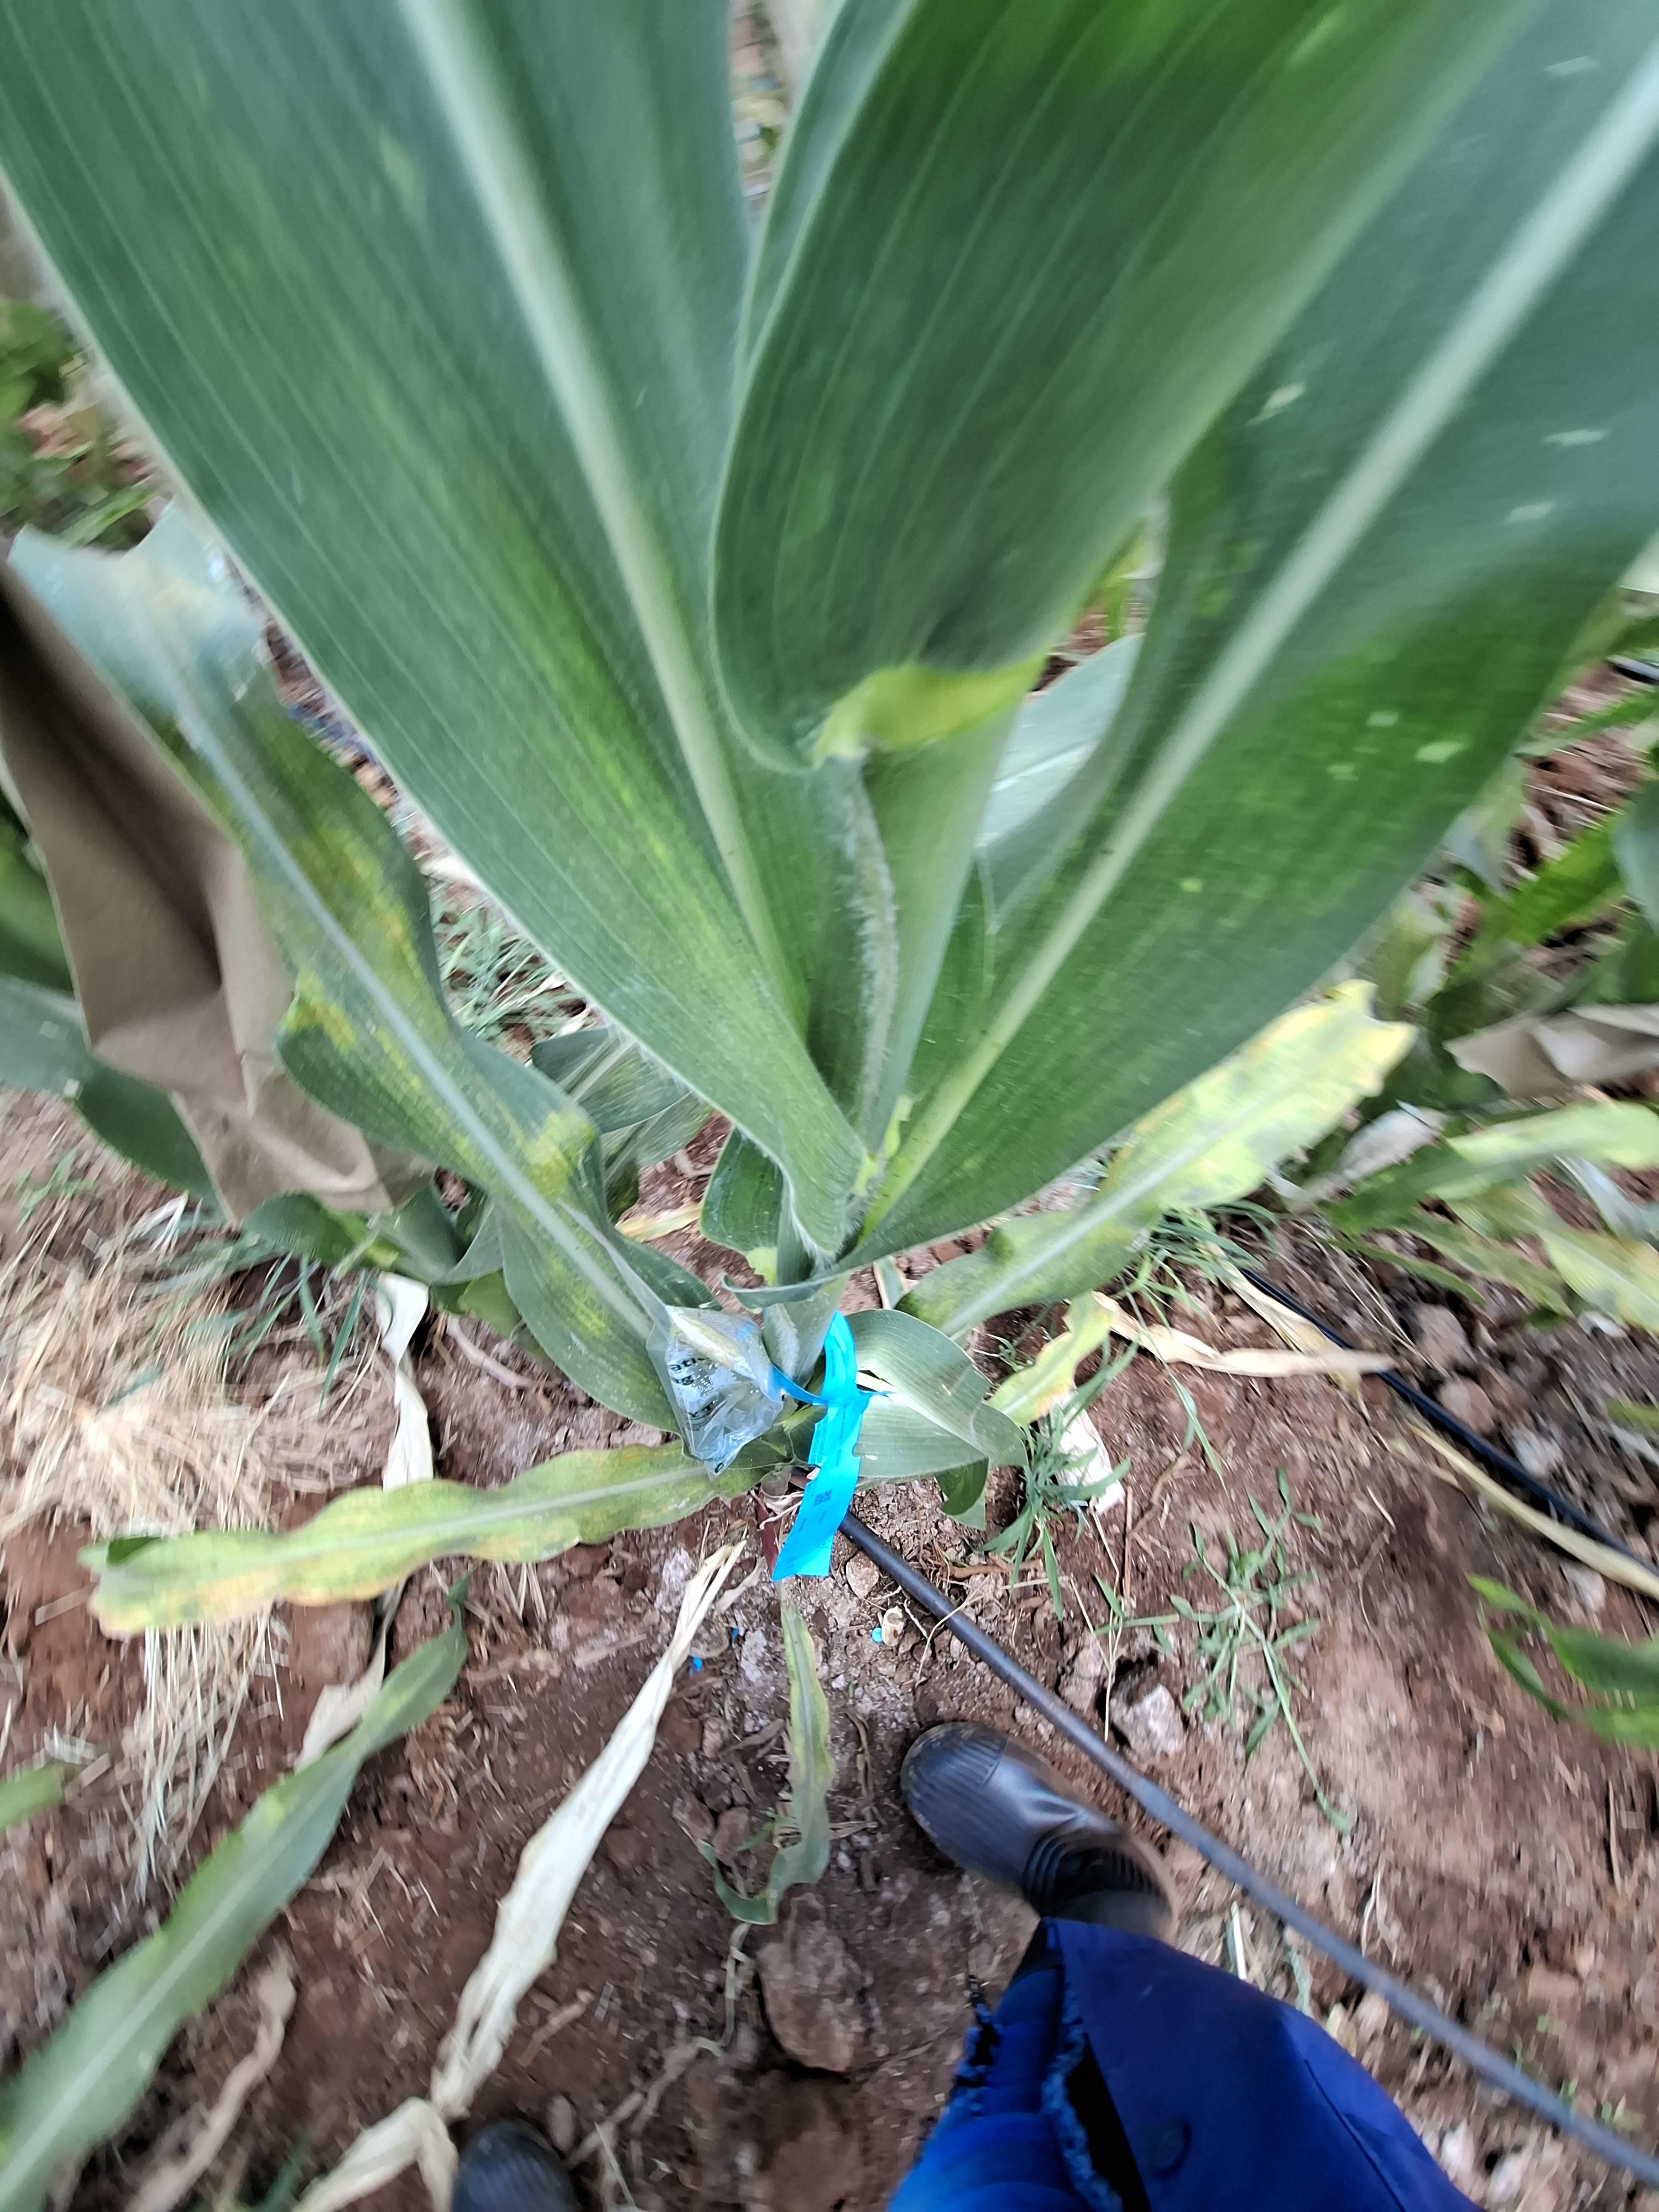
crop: maize
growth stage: flowering
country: Kenya
